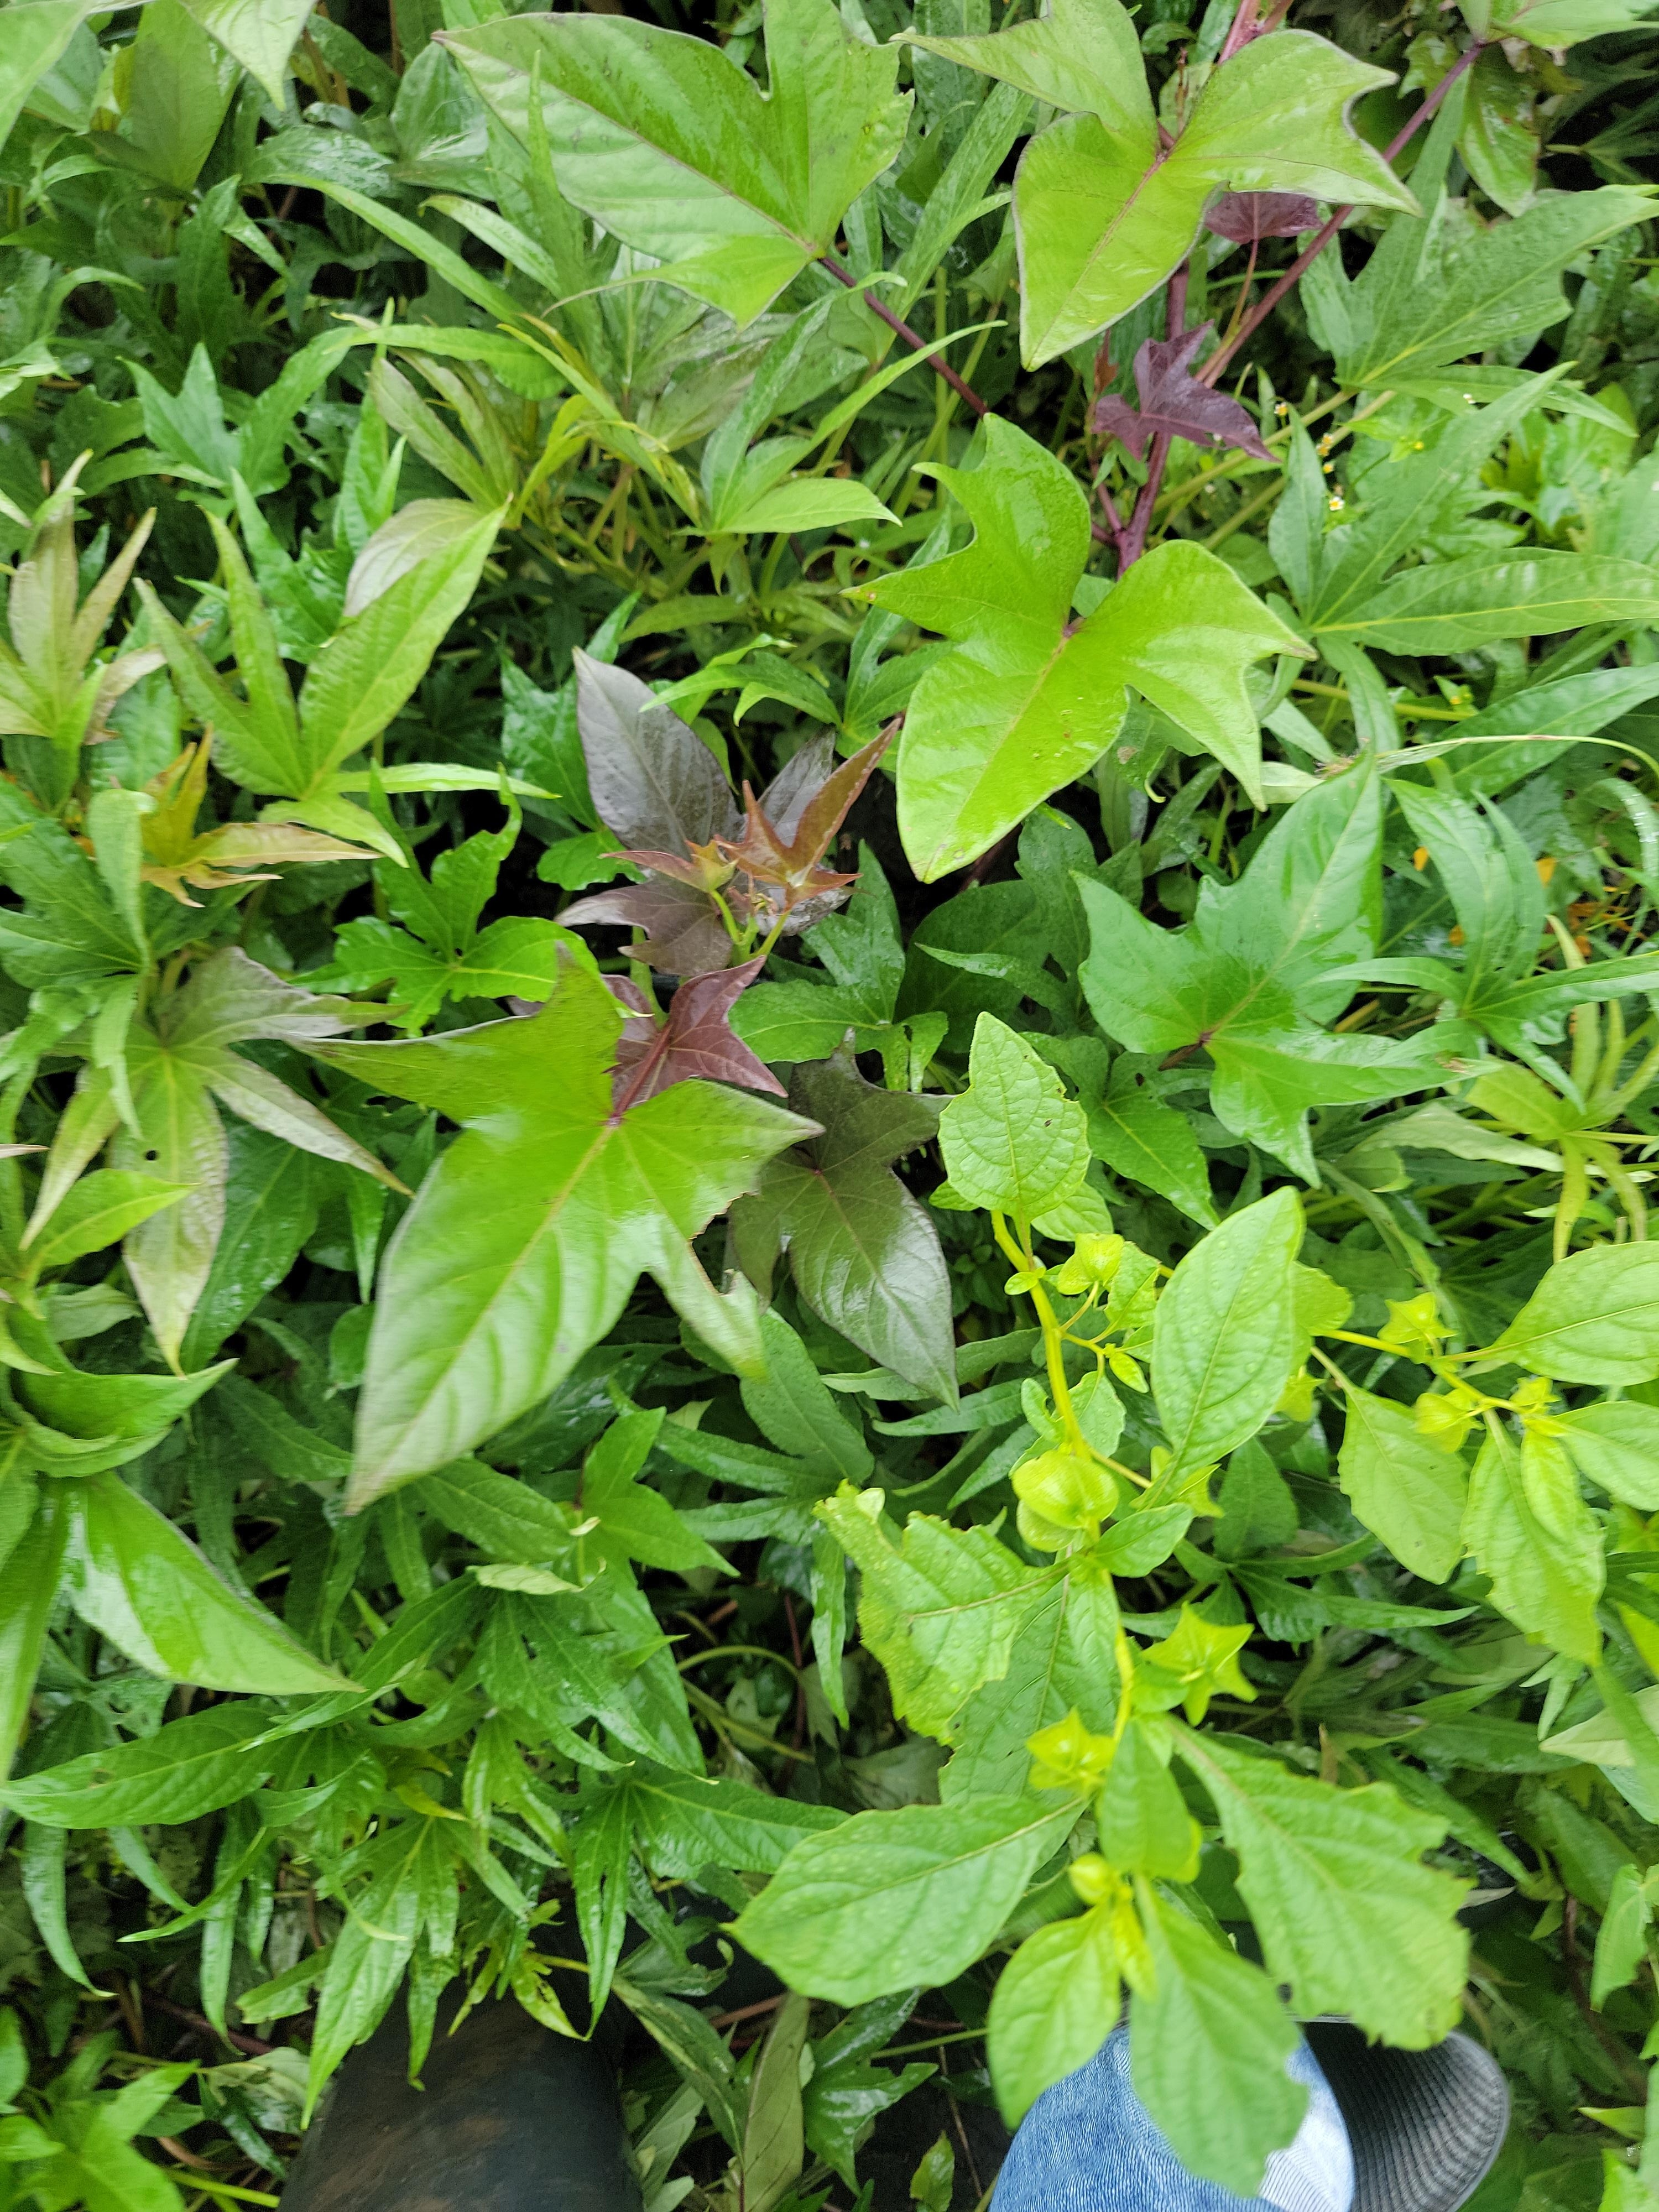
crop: sweet potato
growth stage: vegetative
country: Tanzania
